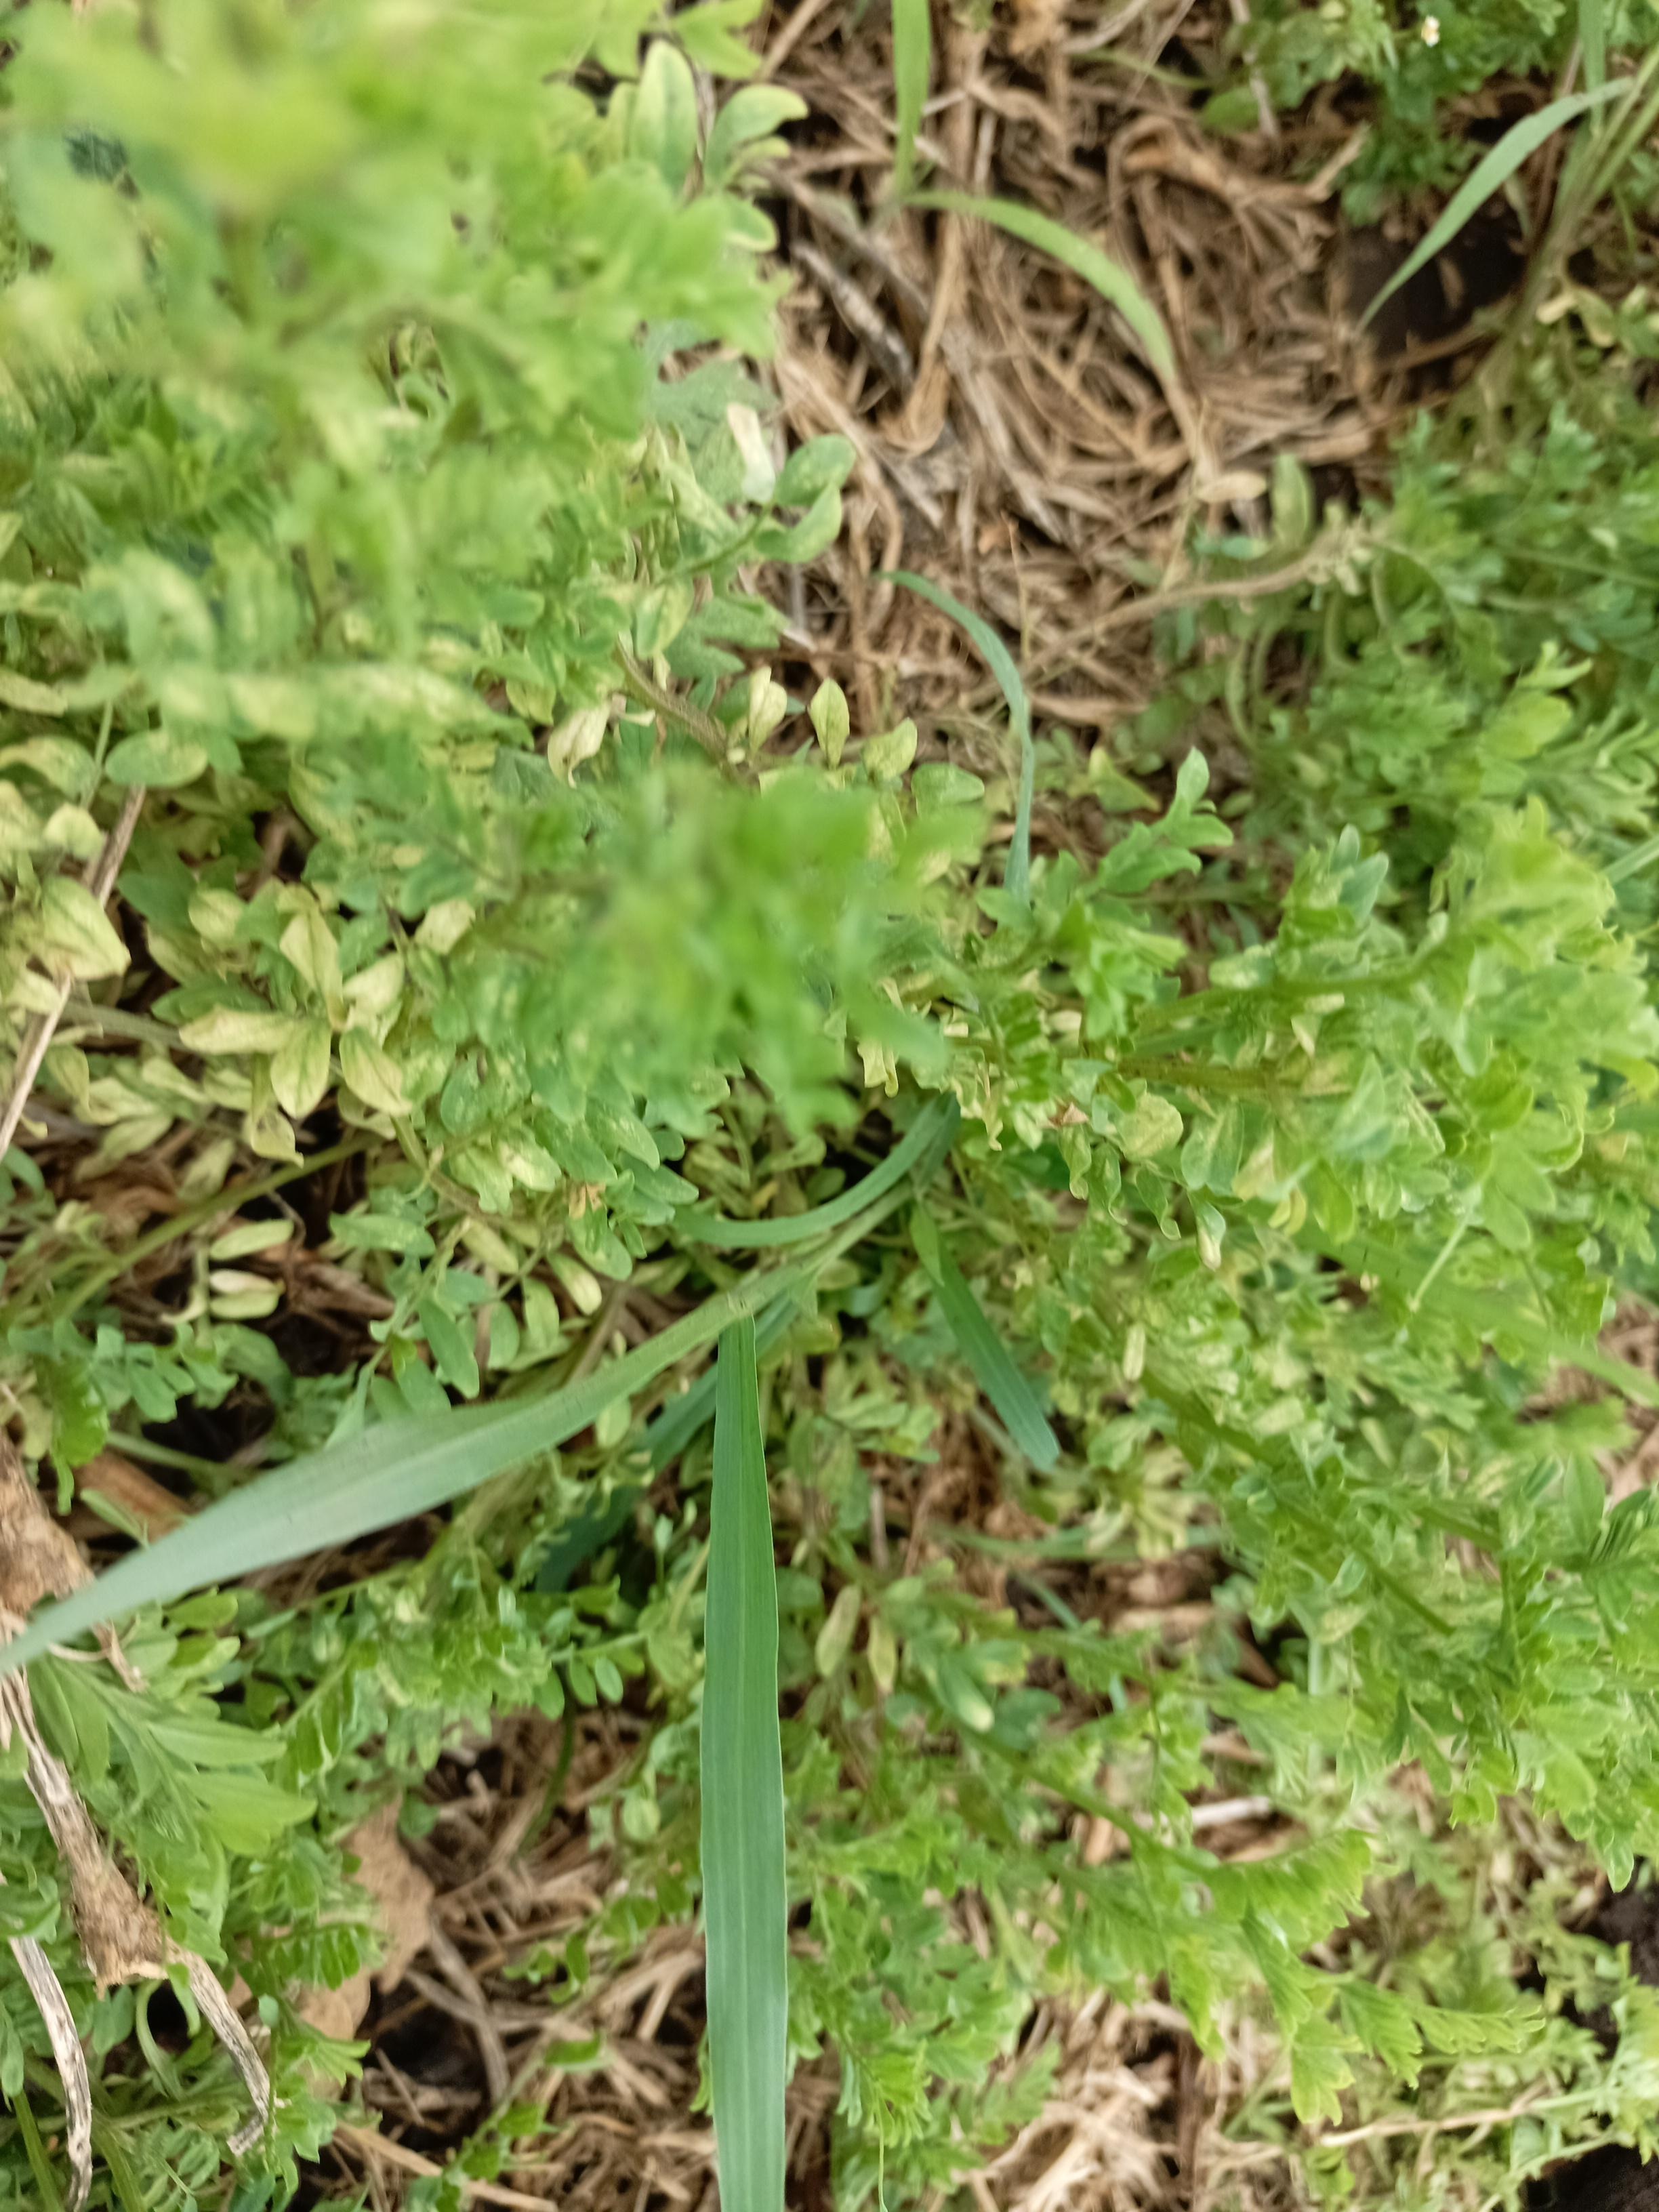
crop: lentil
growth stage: vegetative
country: Tanzania
